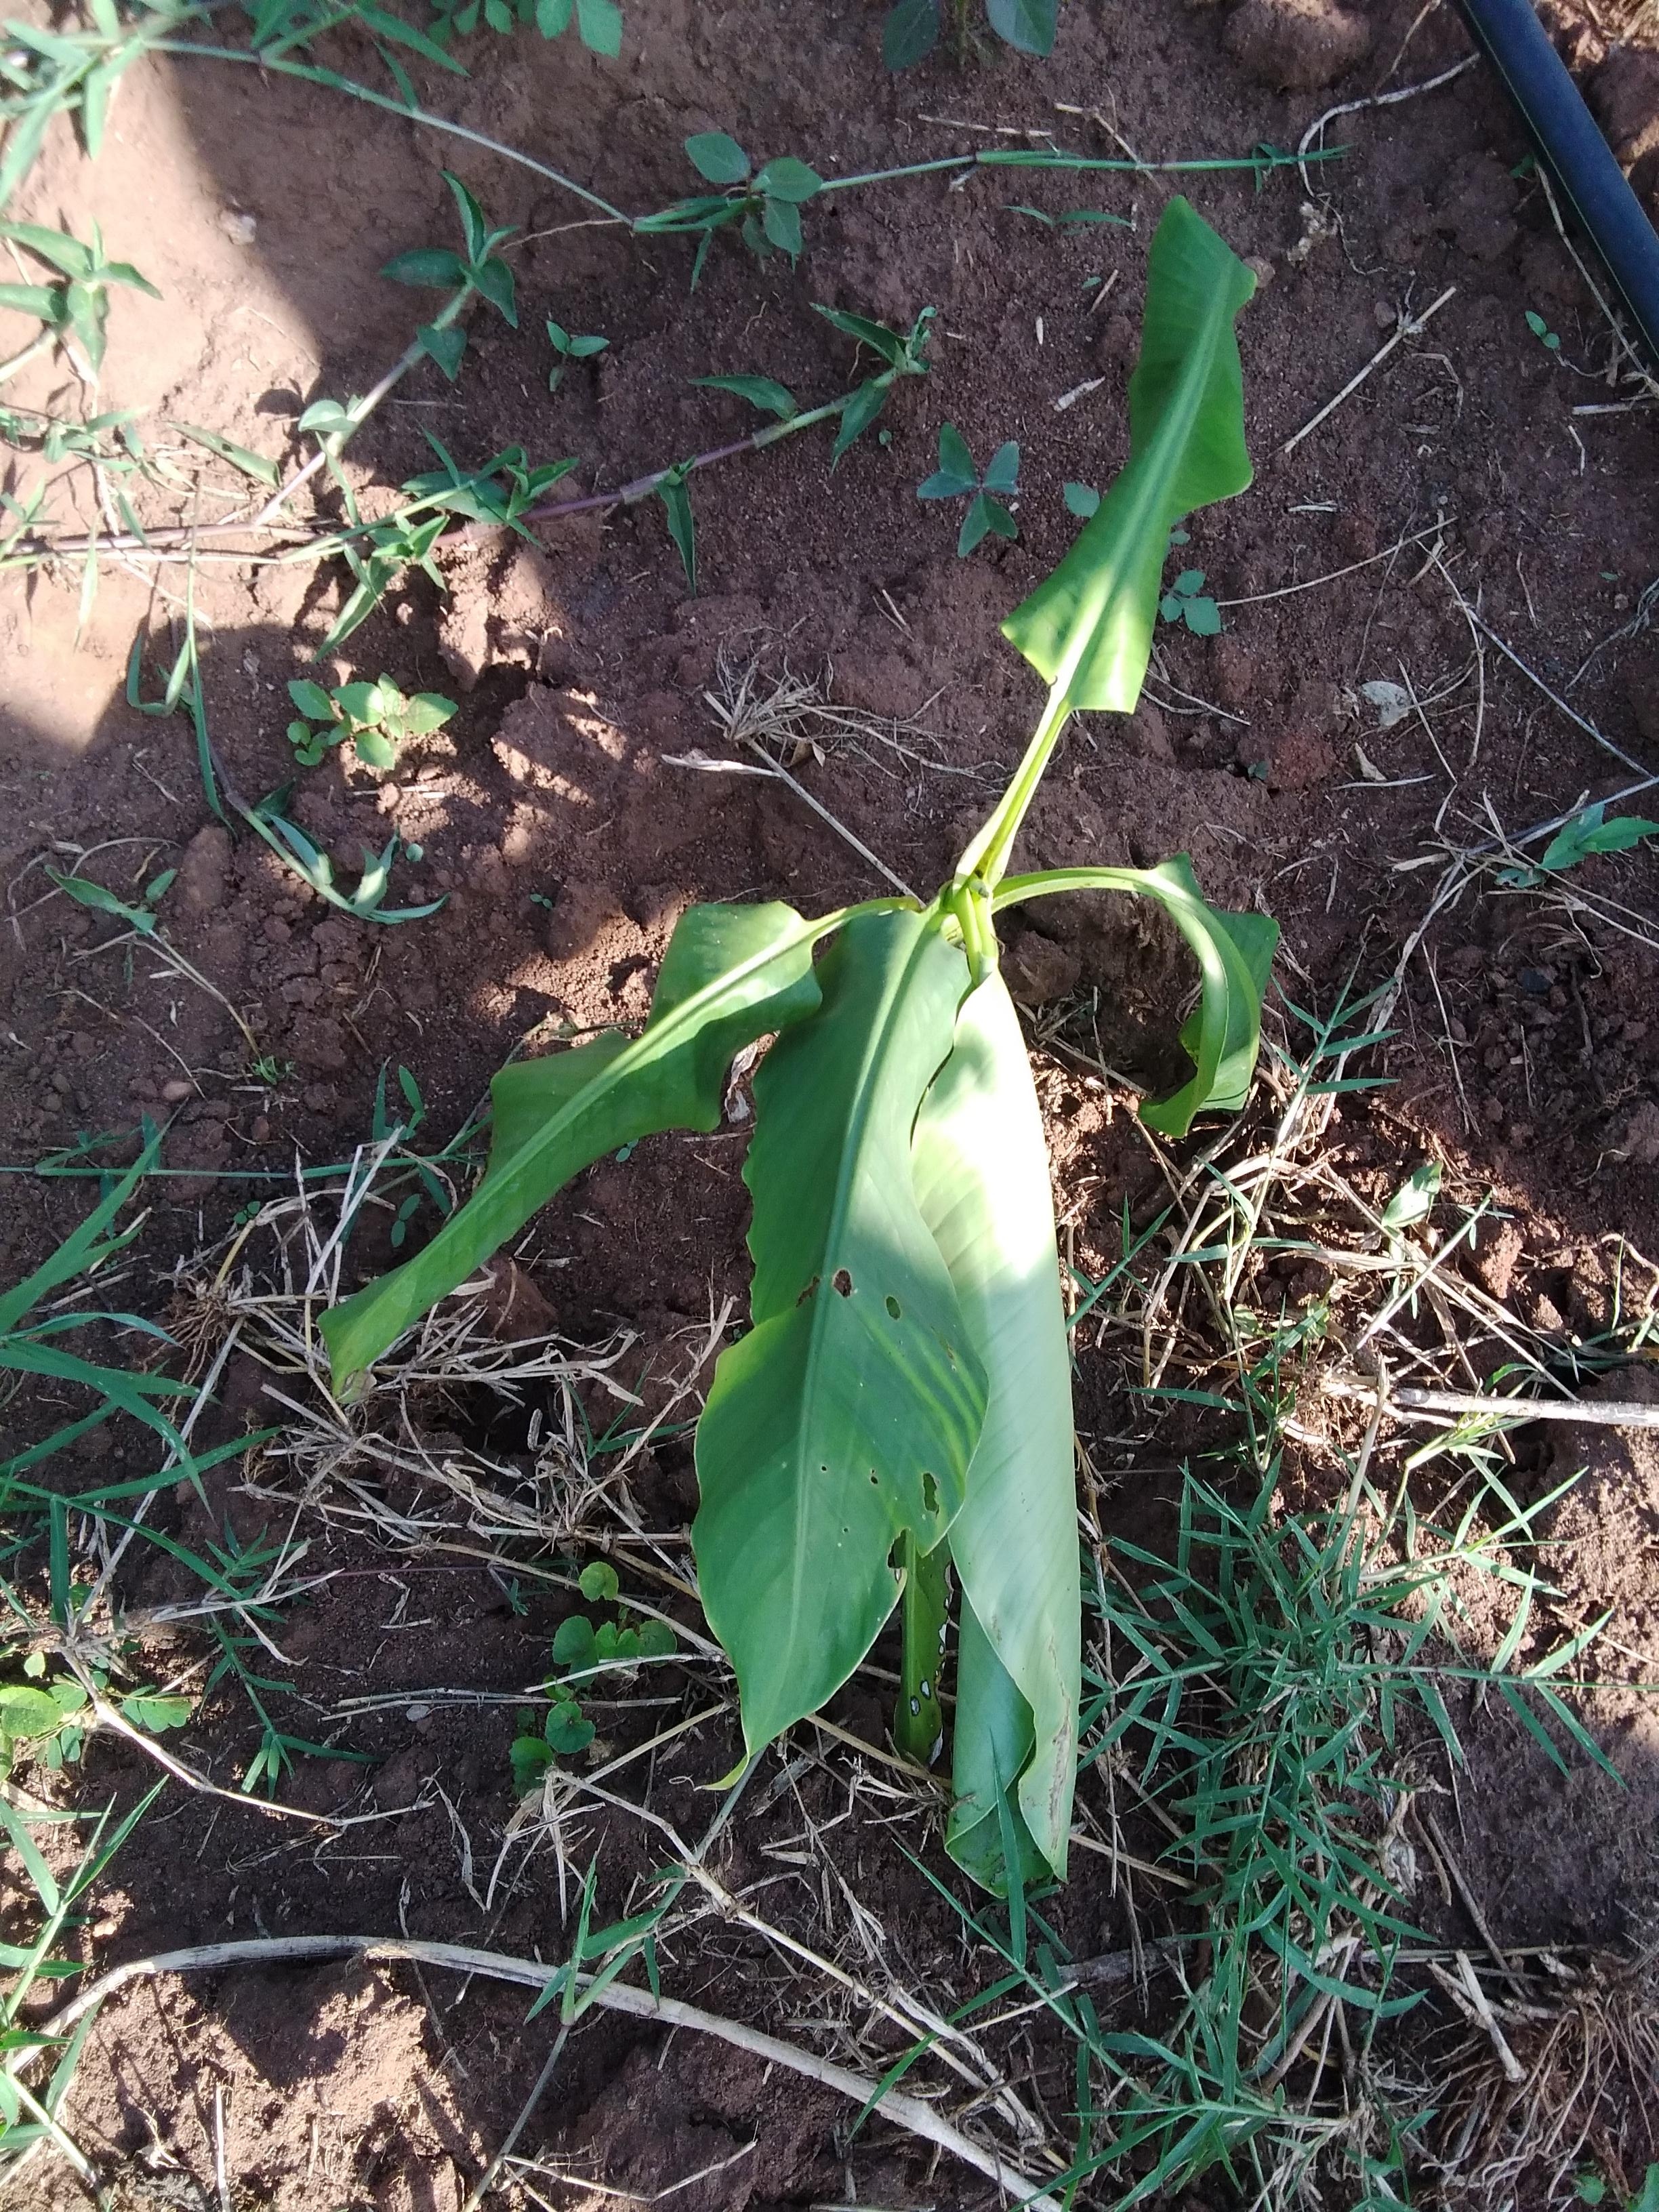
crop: banana
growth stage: vegetative
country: Tanzania
